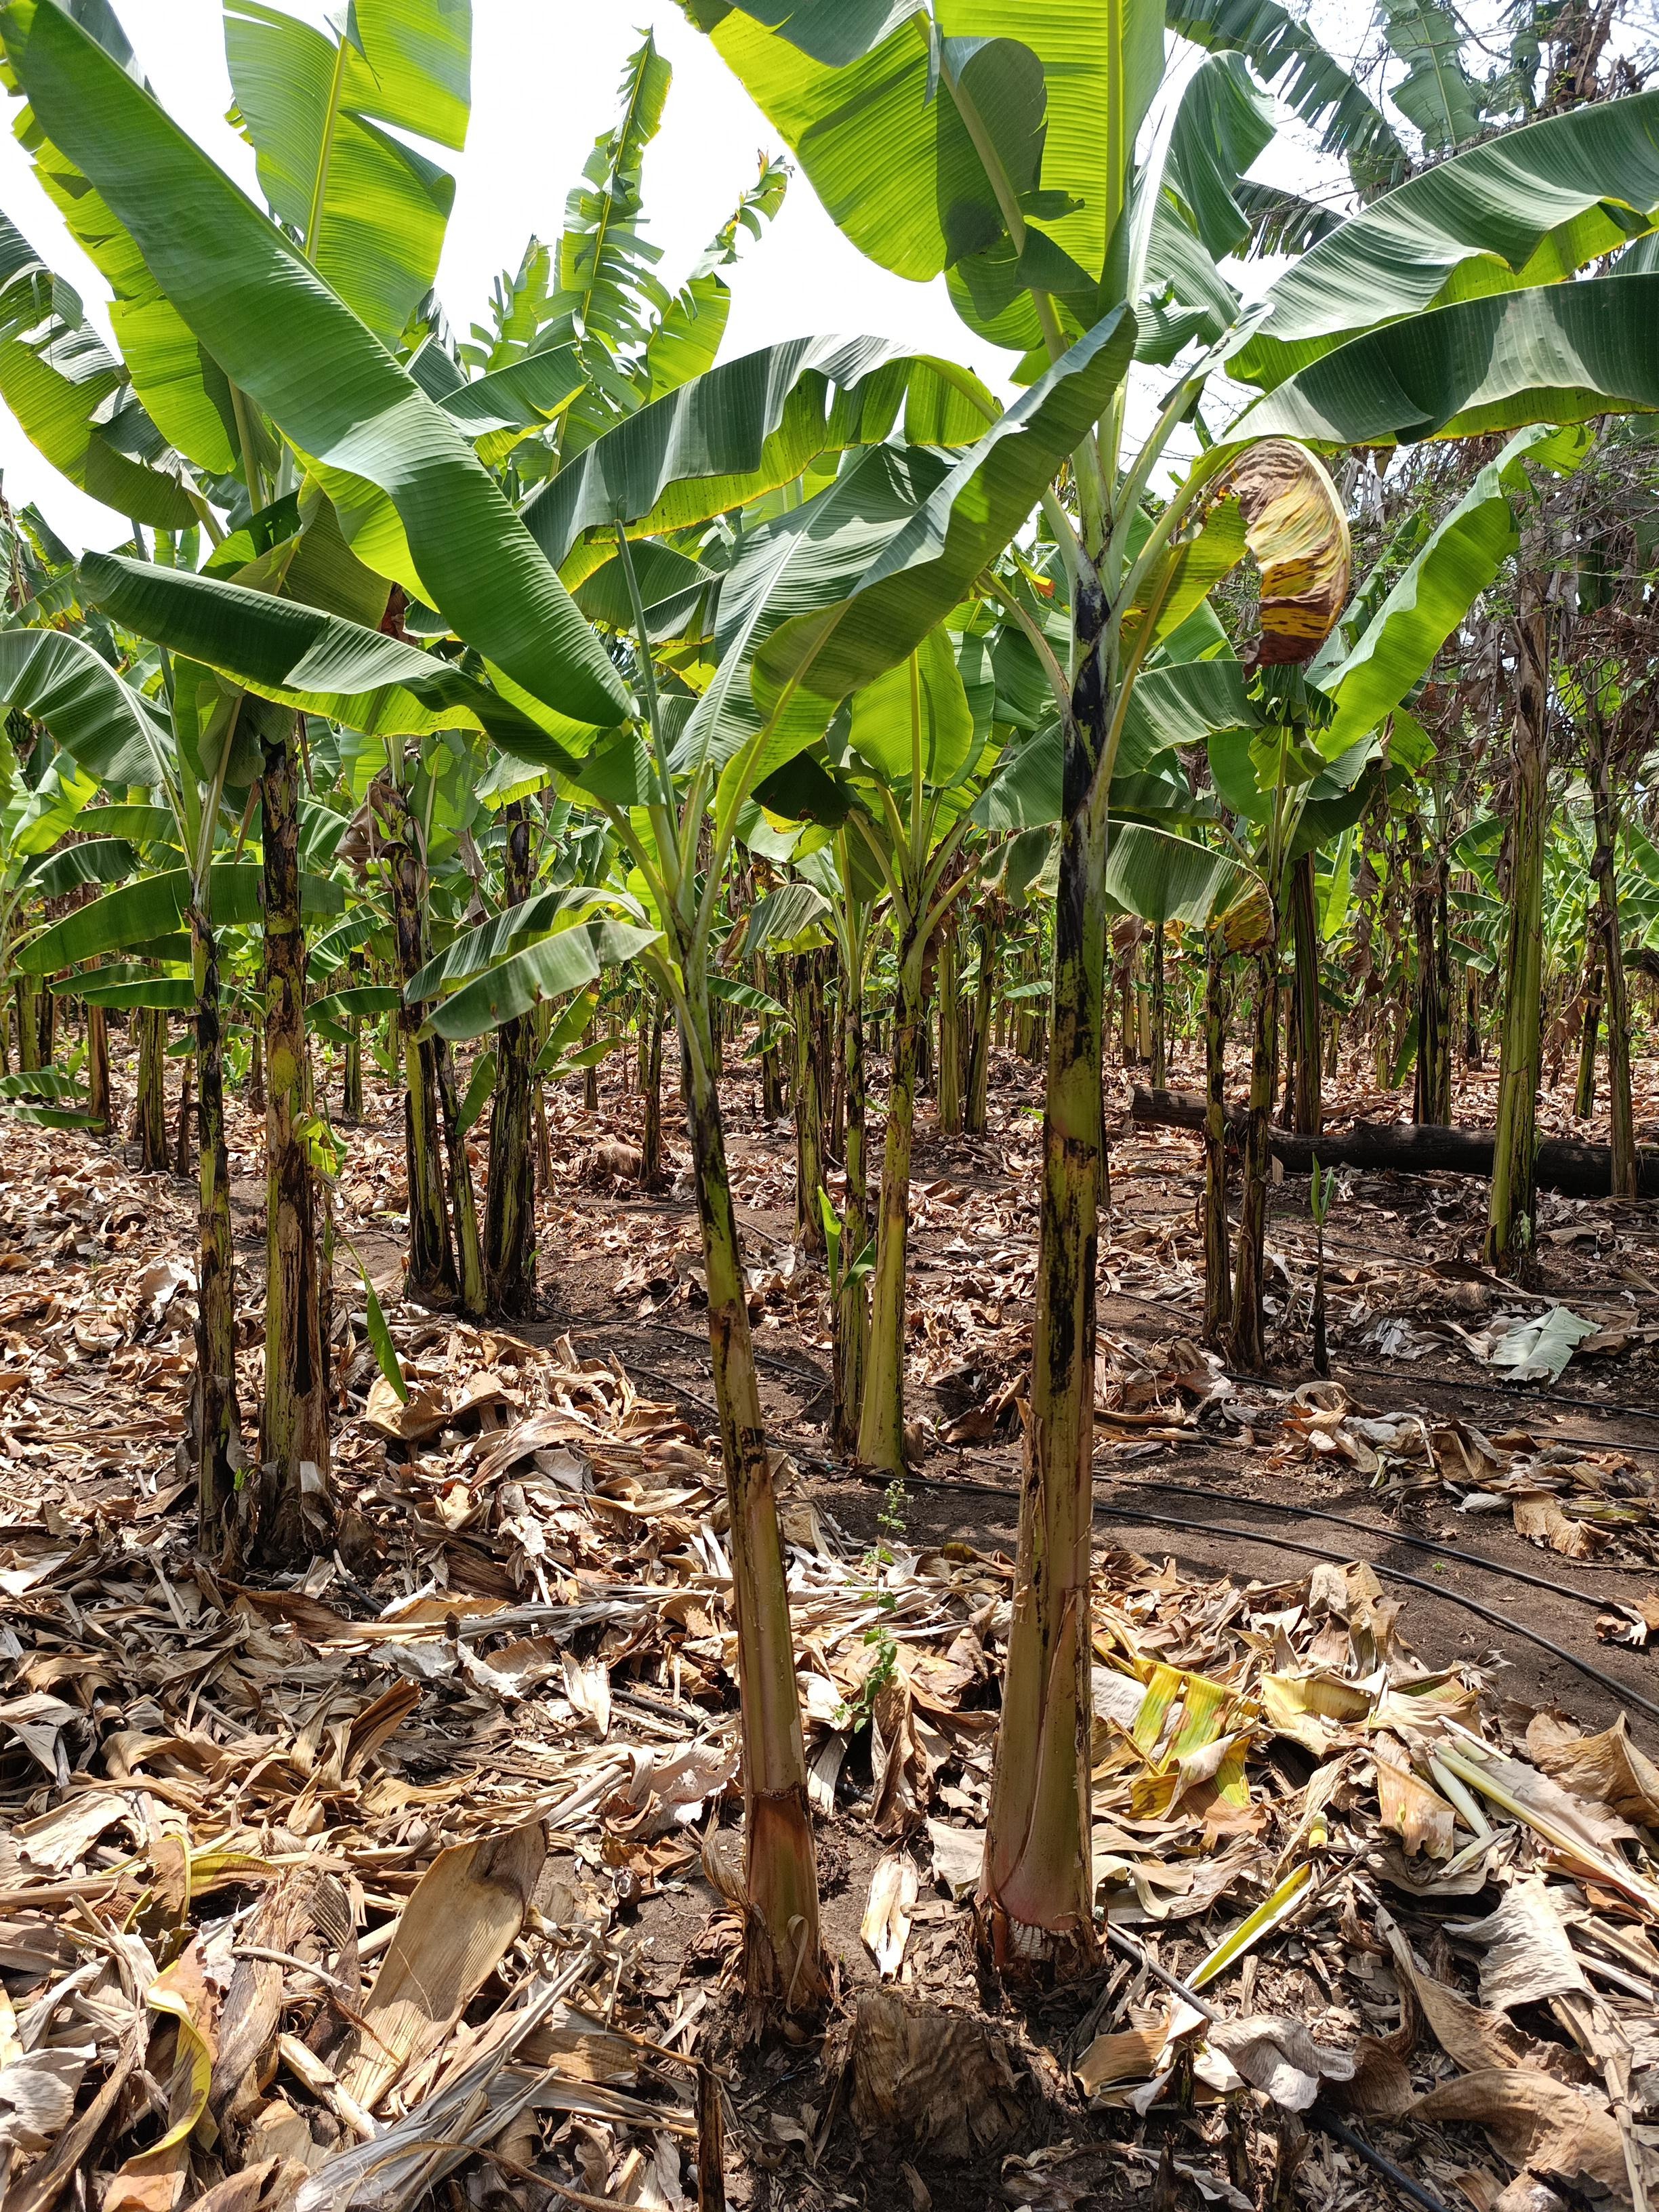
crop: banana
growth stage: vegetative
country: Tanzania
